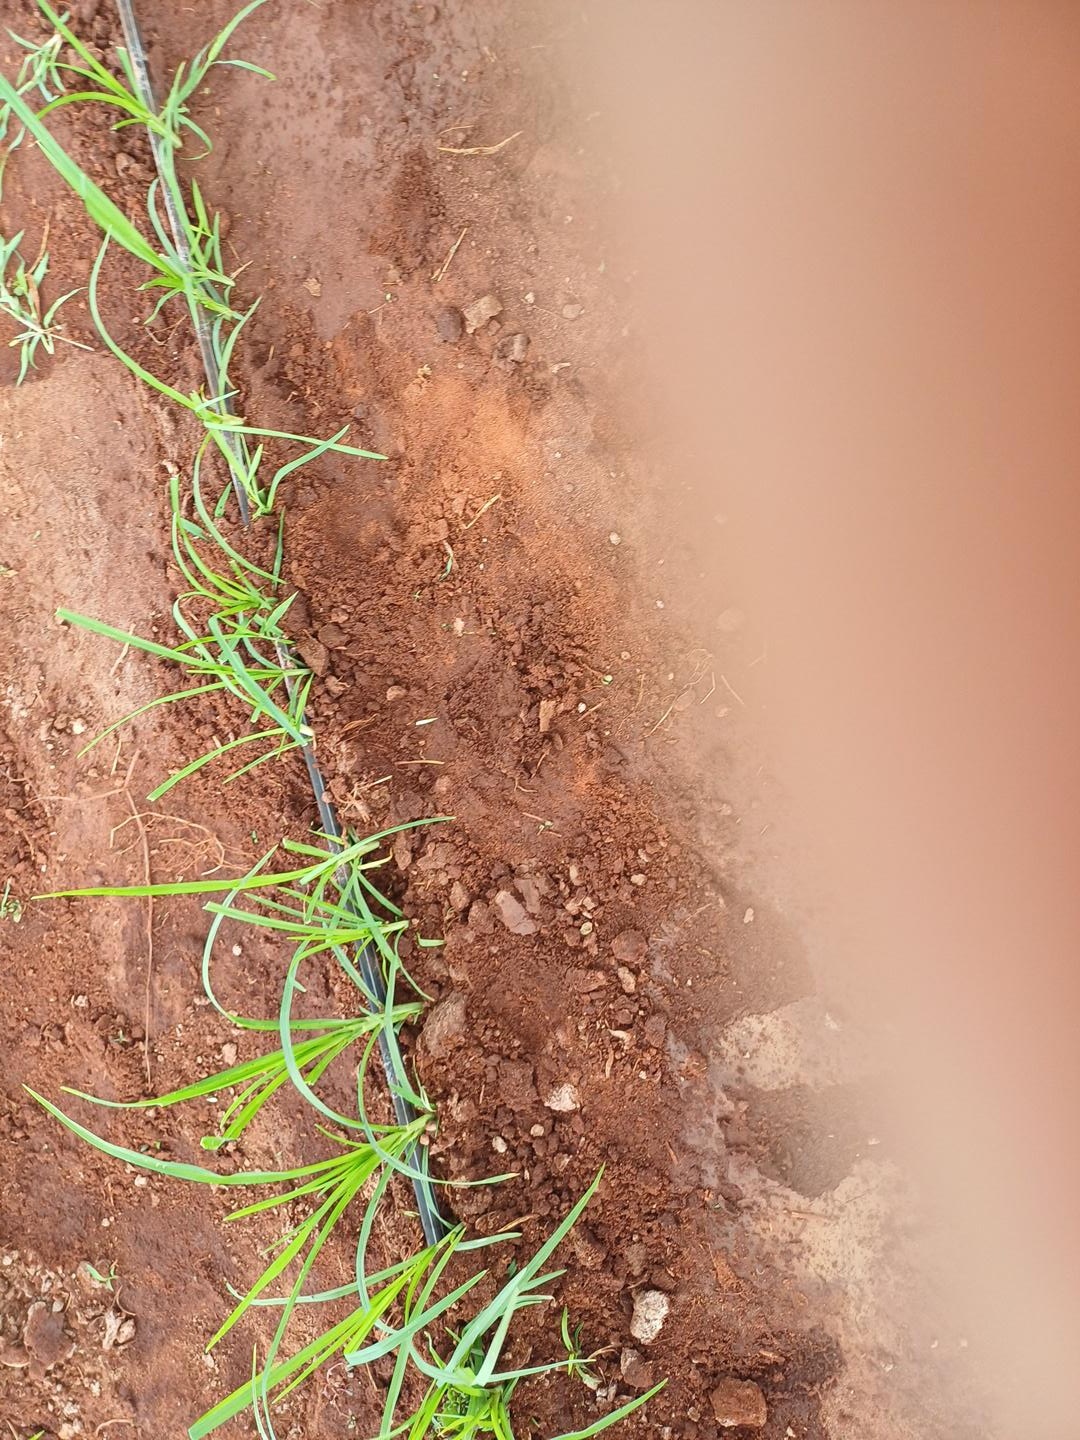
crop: finger millet
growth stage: vegetative
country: Kenya
